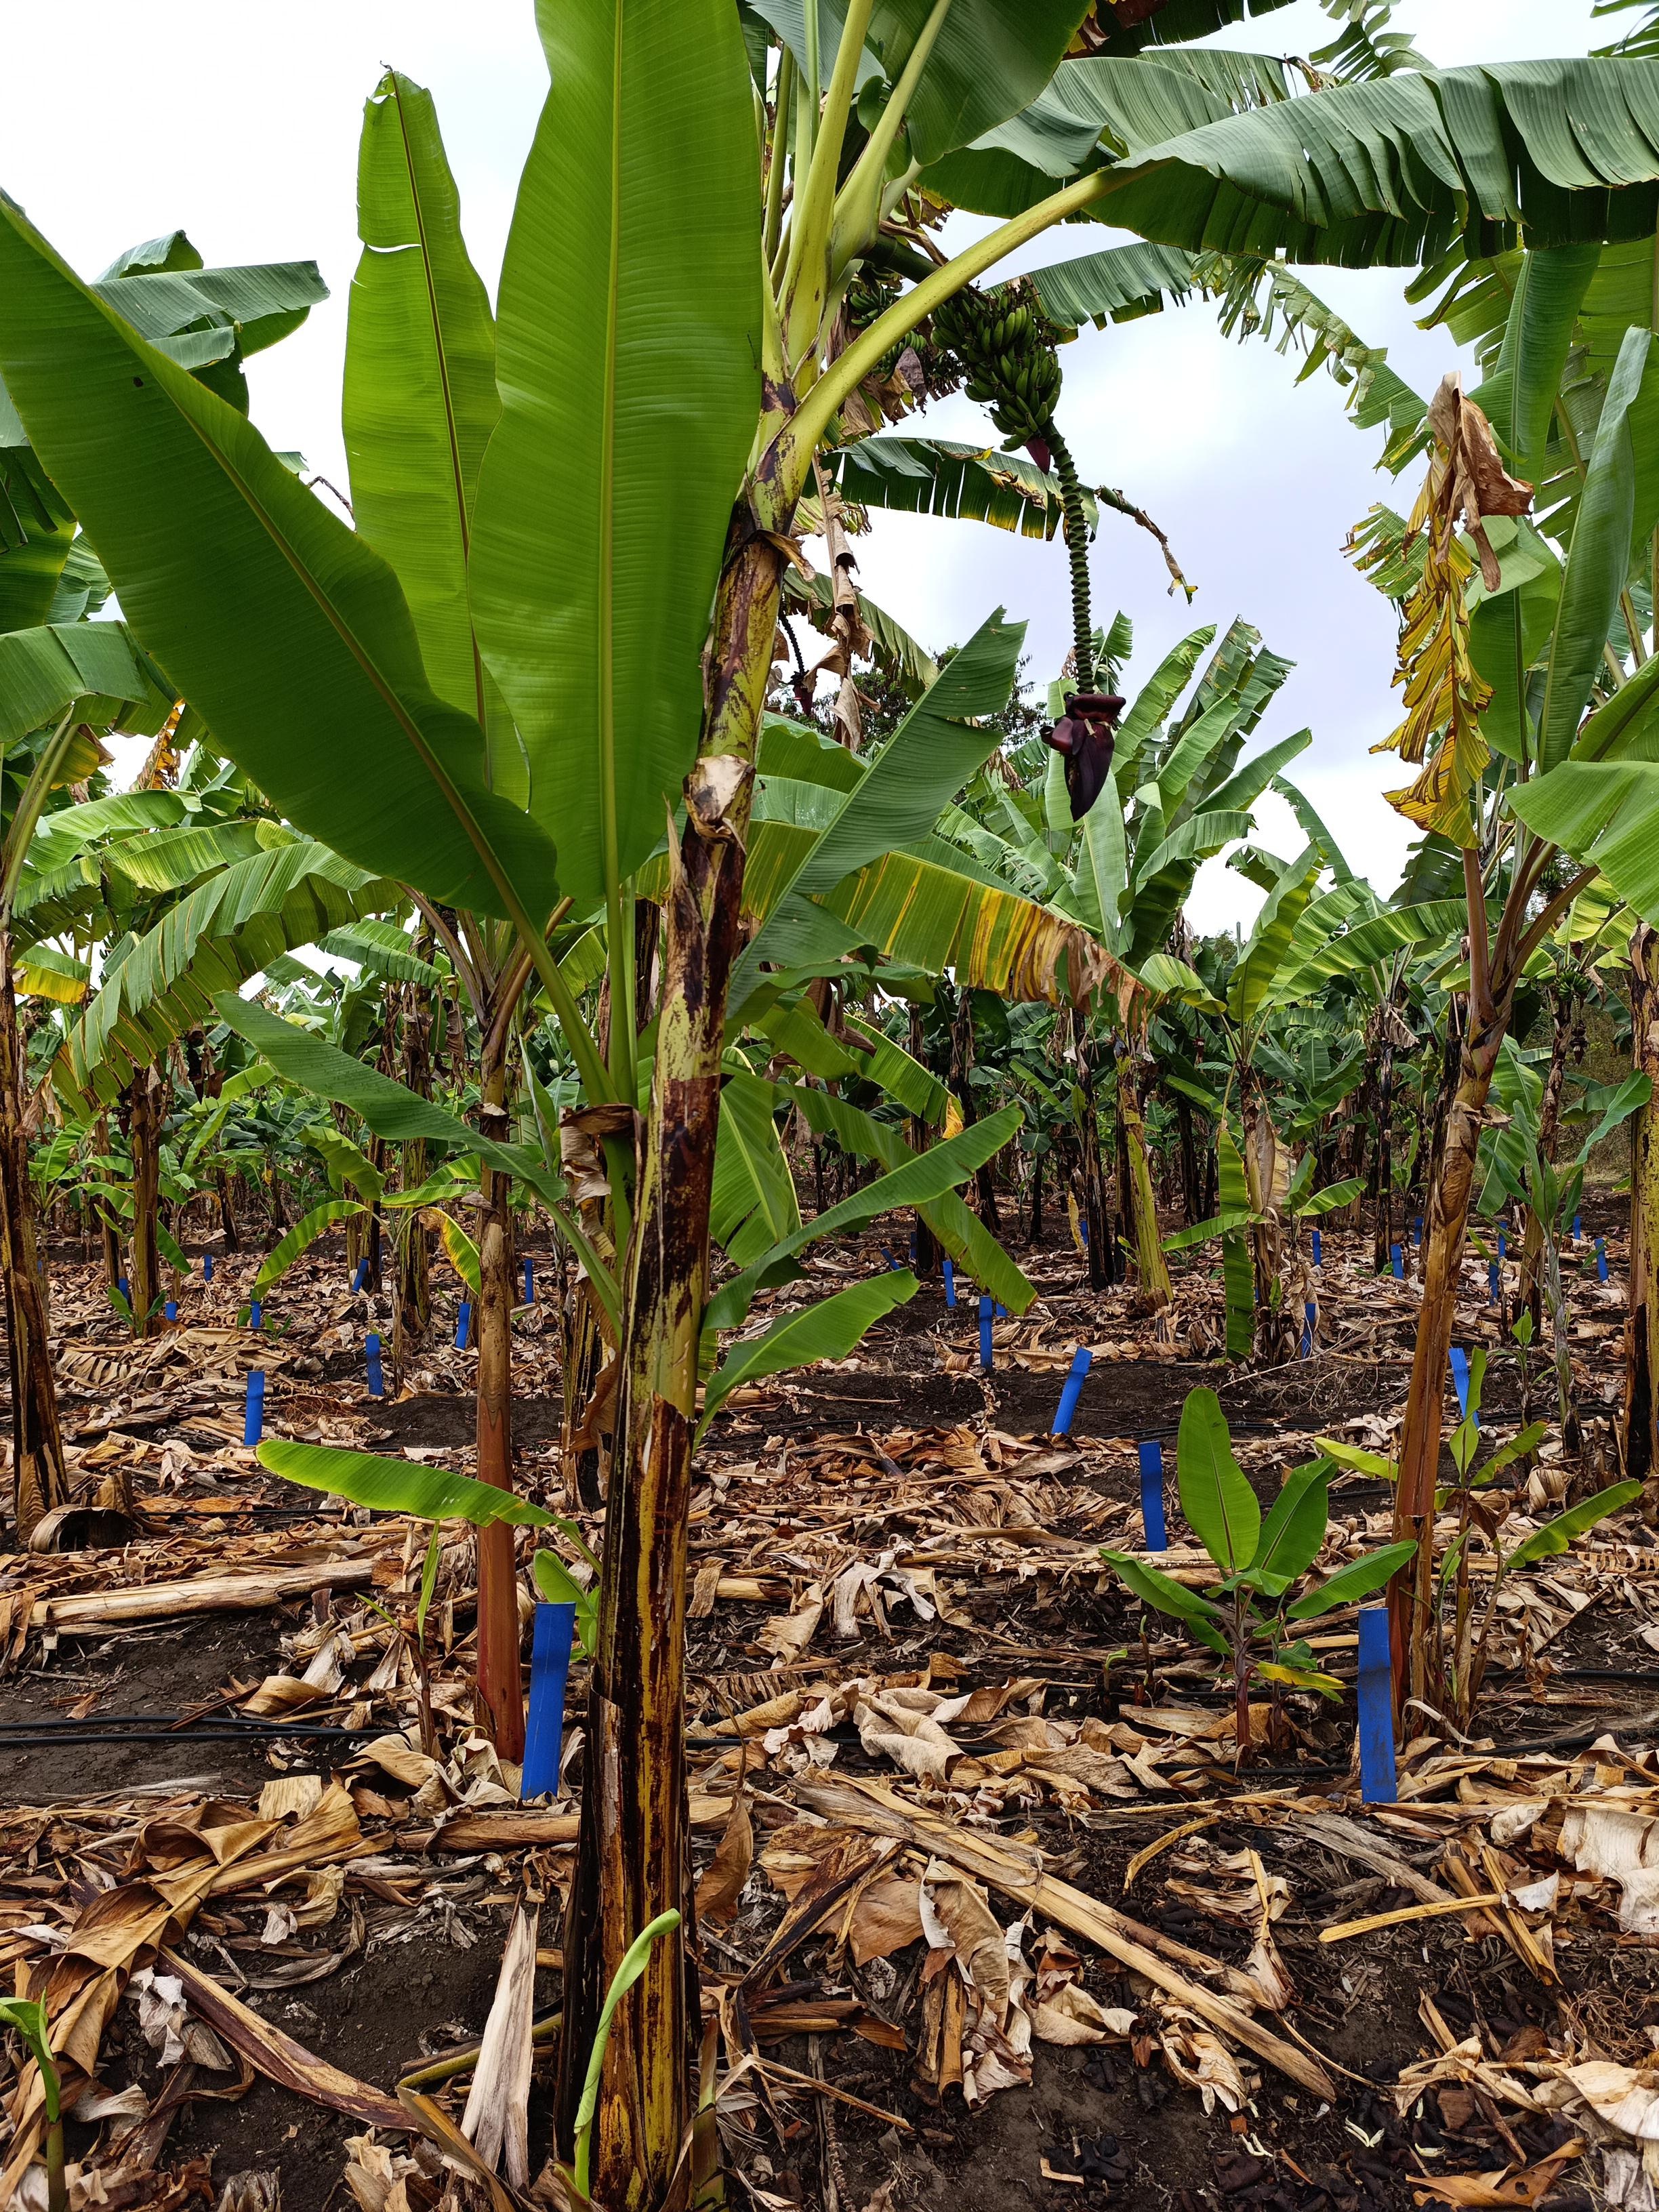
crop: banana
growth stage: development fruit
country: Tanzania
